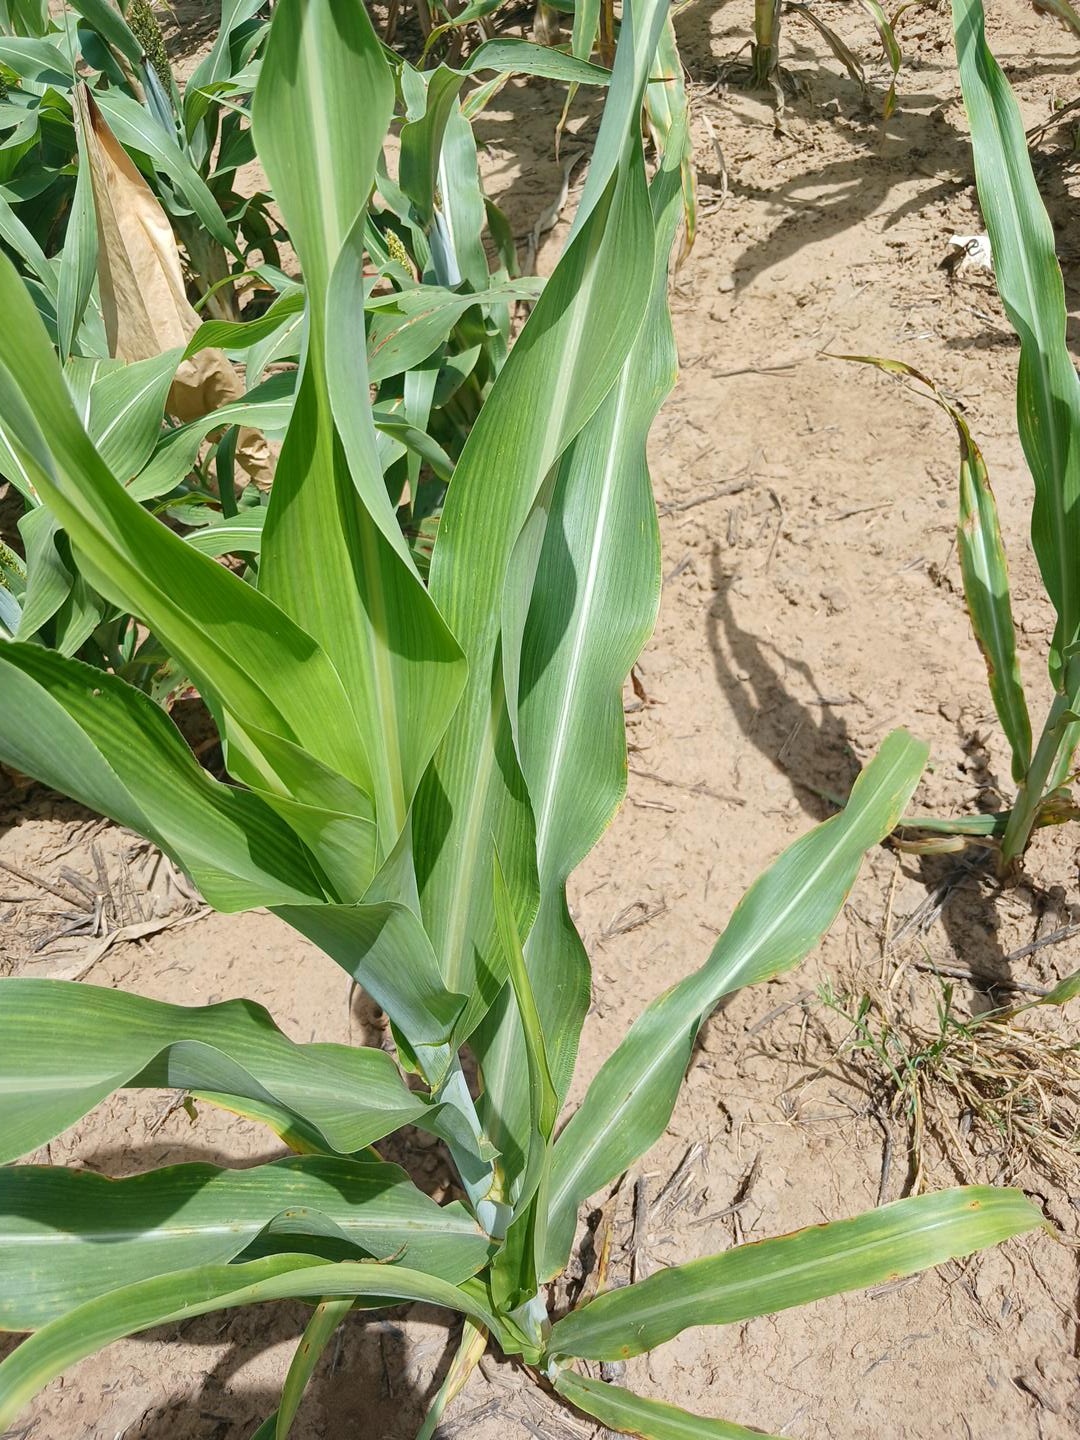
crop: sorghum
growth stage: vegetative
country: Senegal
